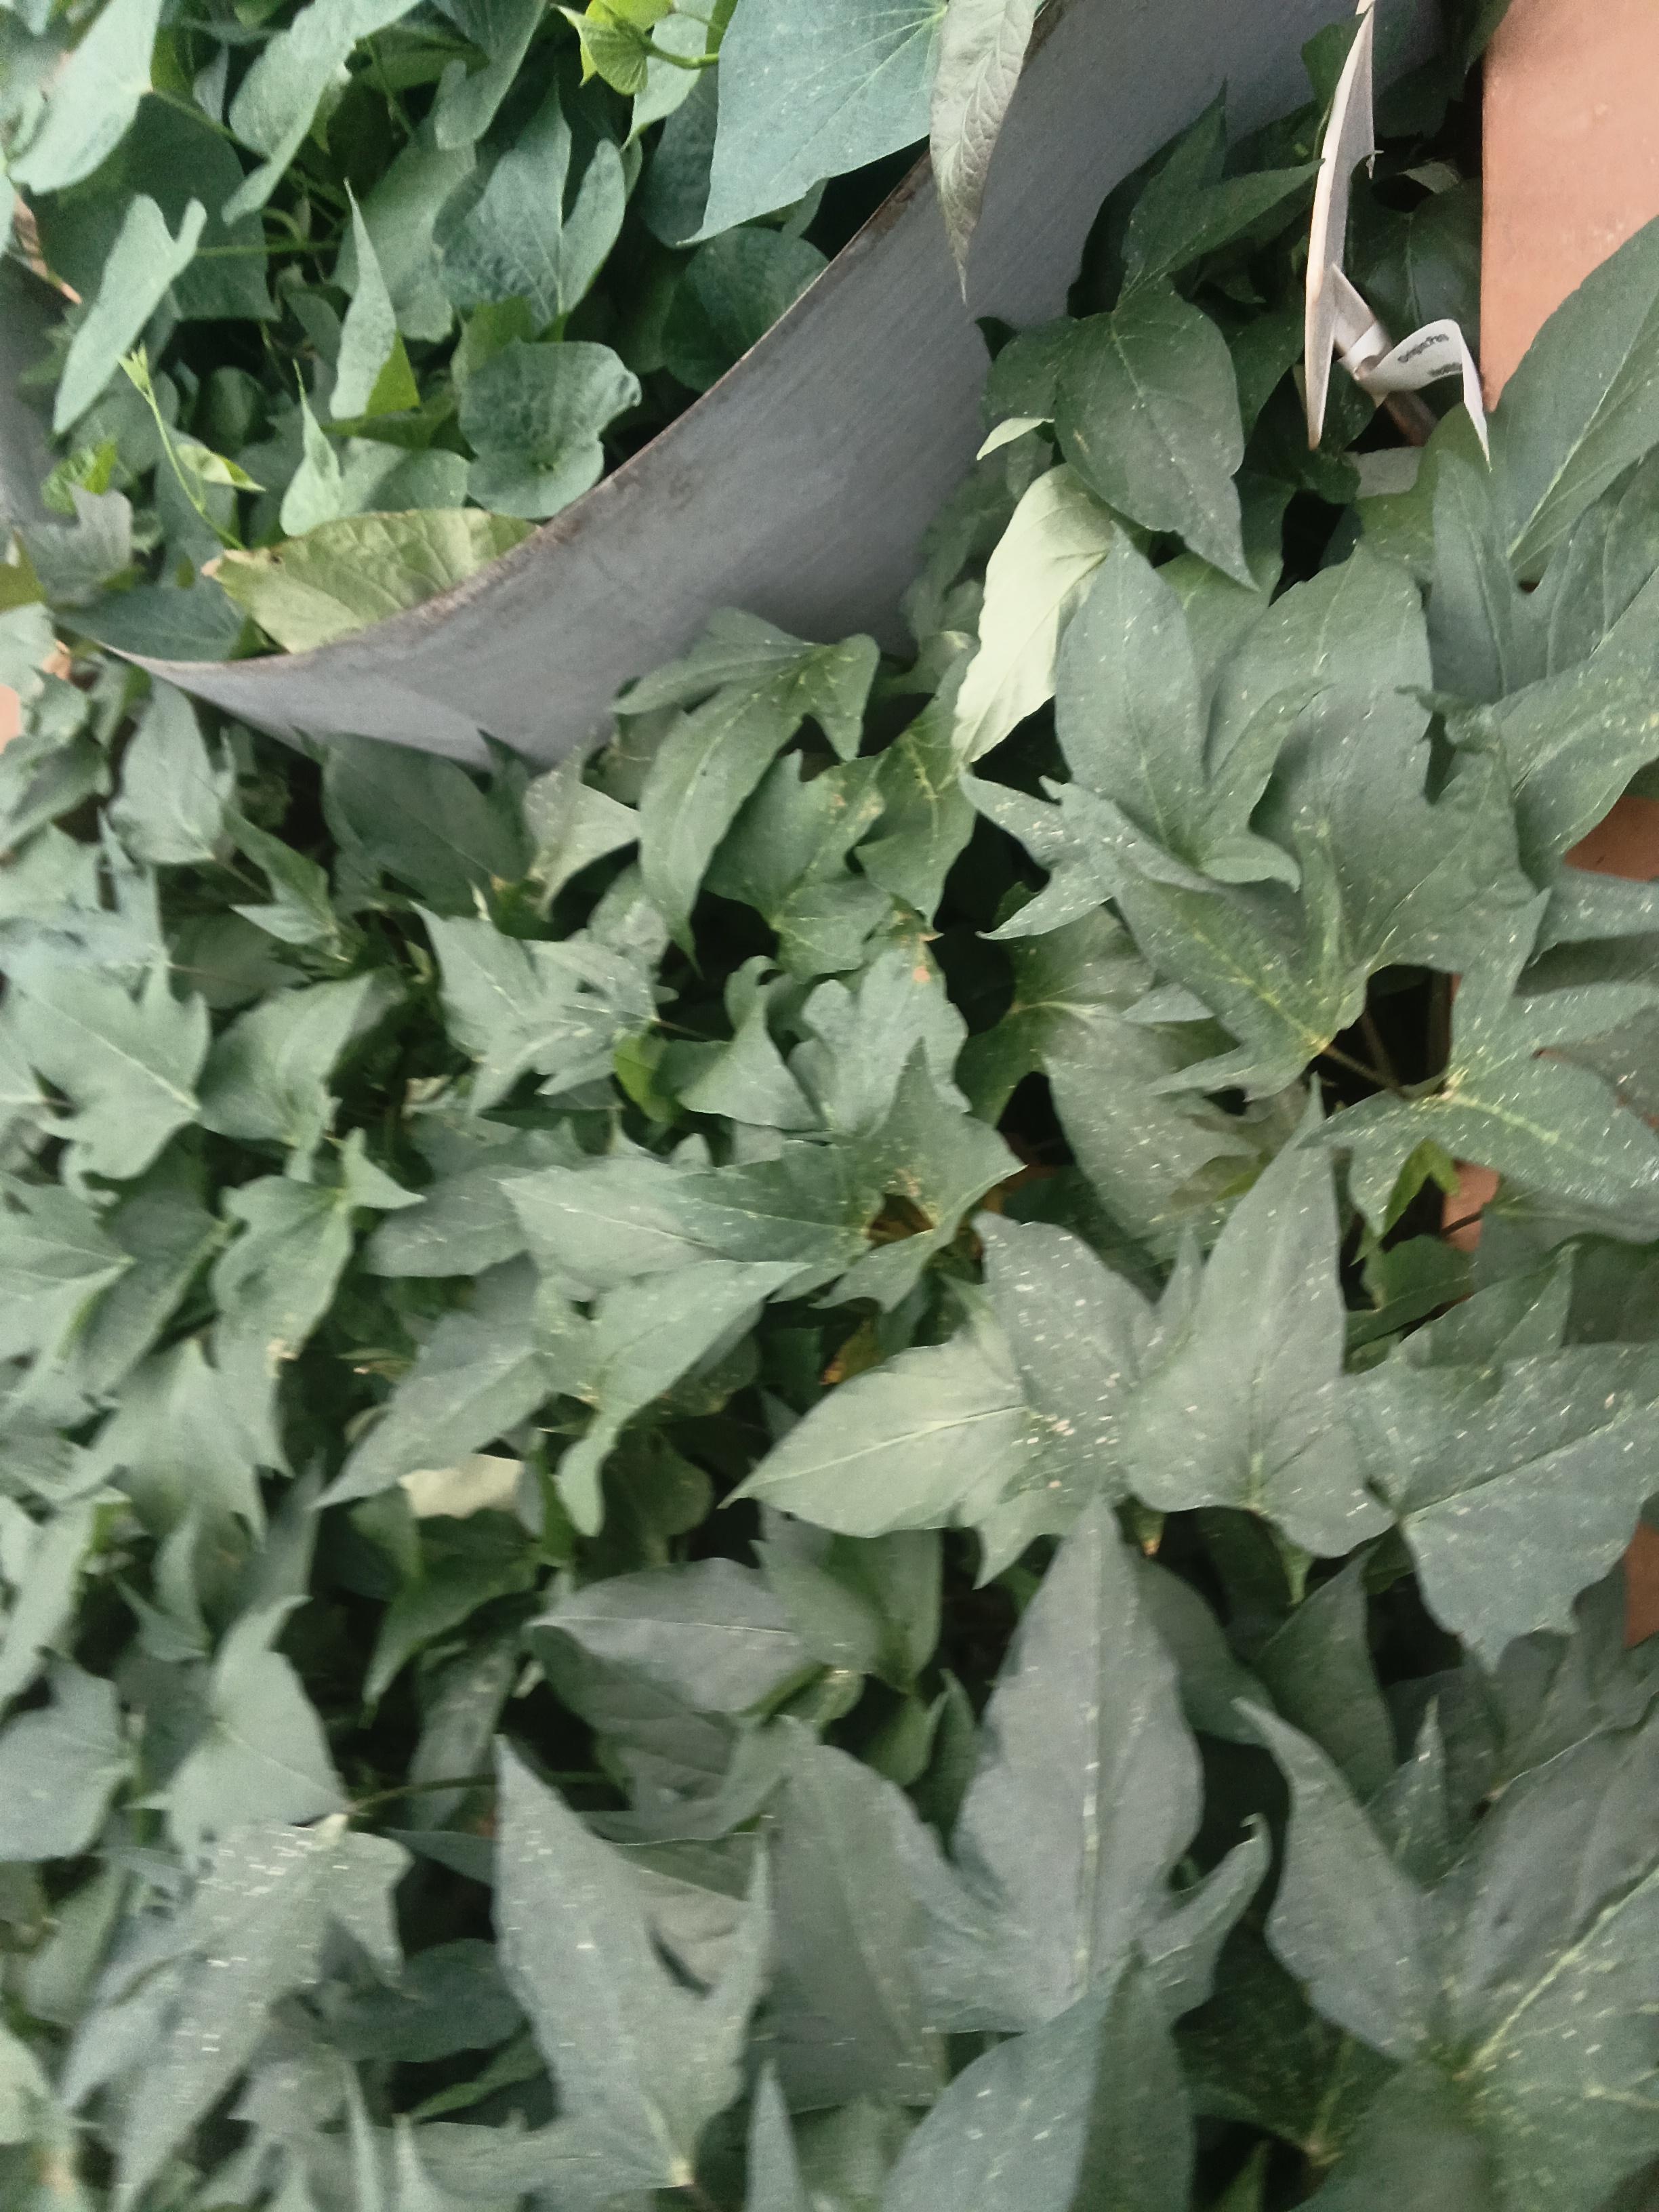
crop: sweet potato
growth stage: vegetative
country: Kenya
